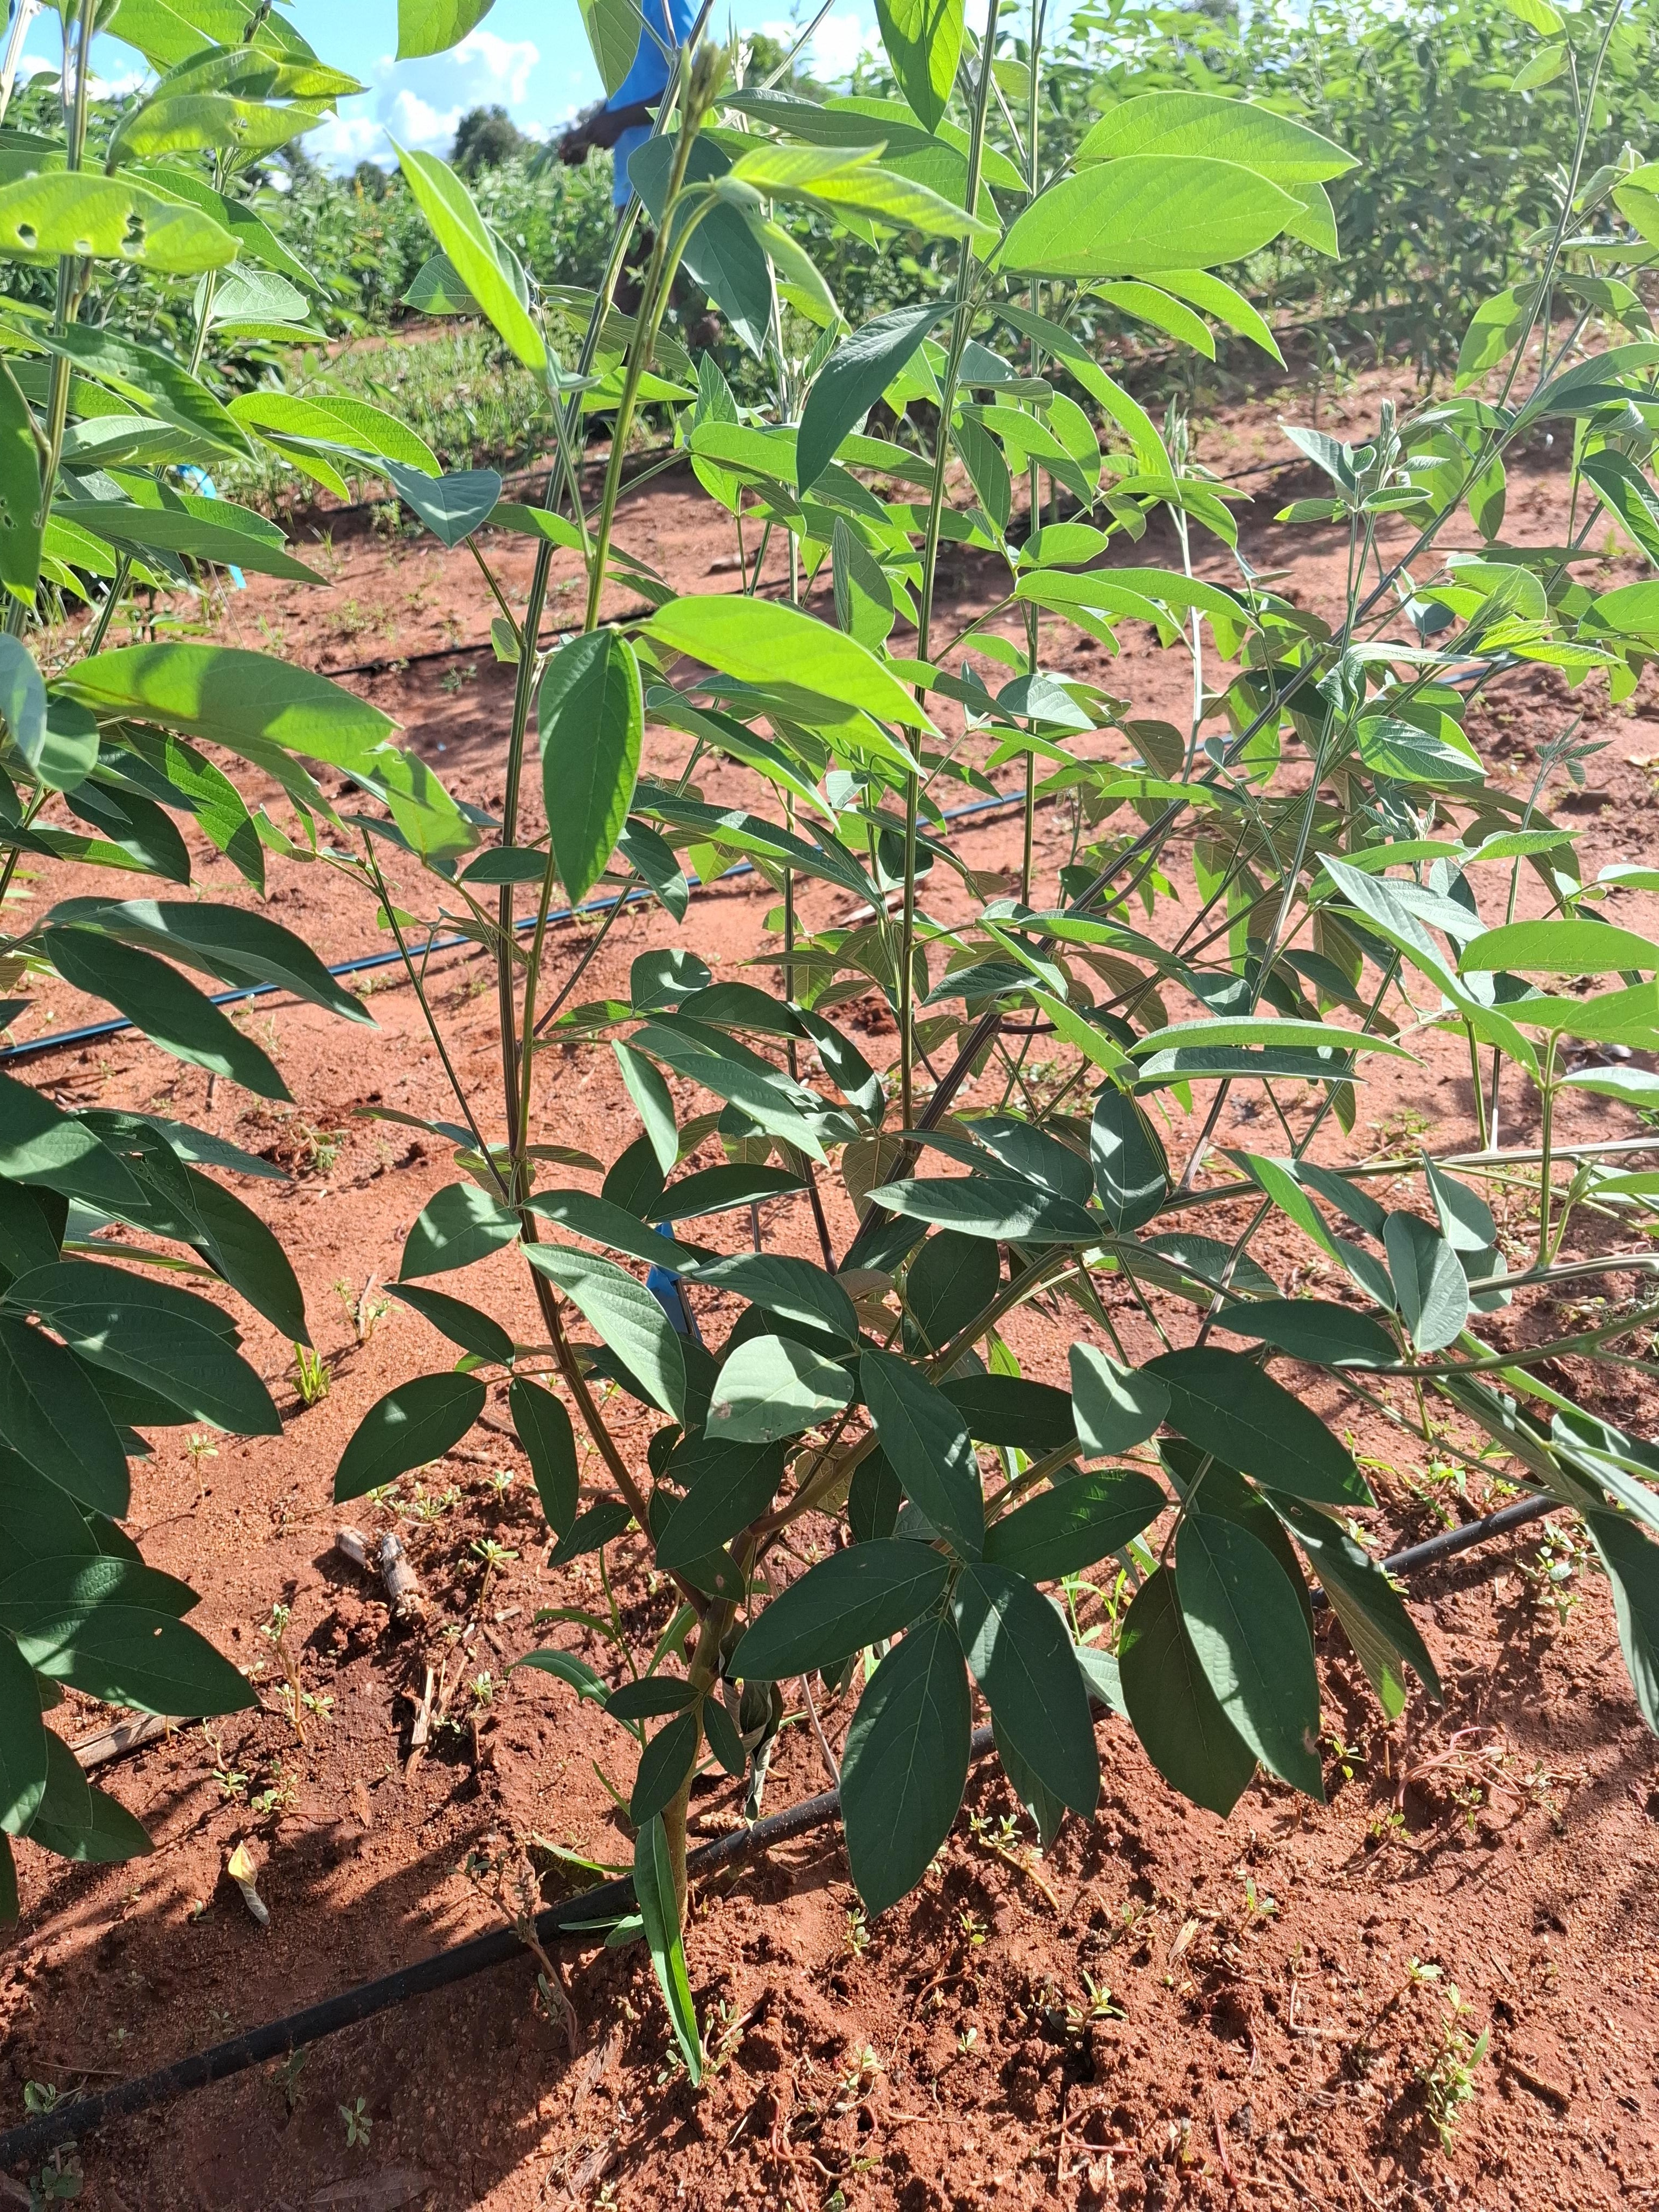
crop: pigeonpea
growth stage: vegetative
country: Kenya
